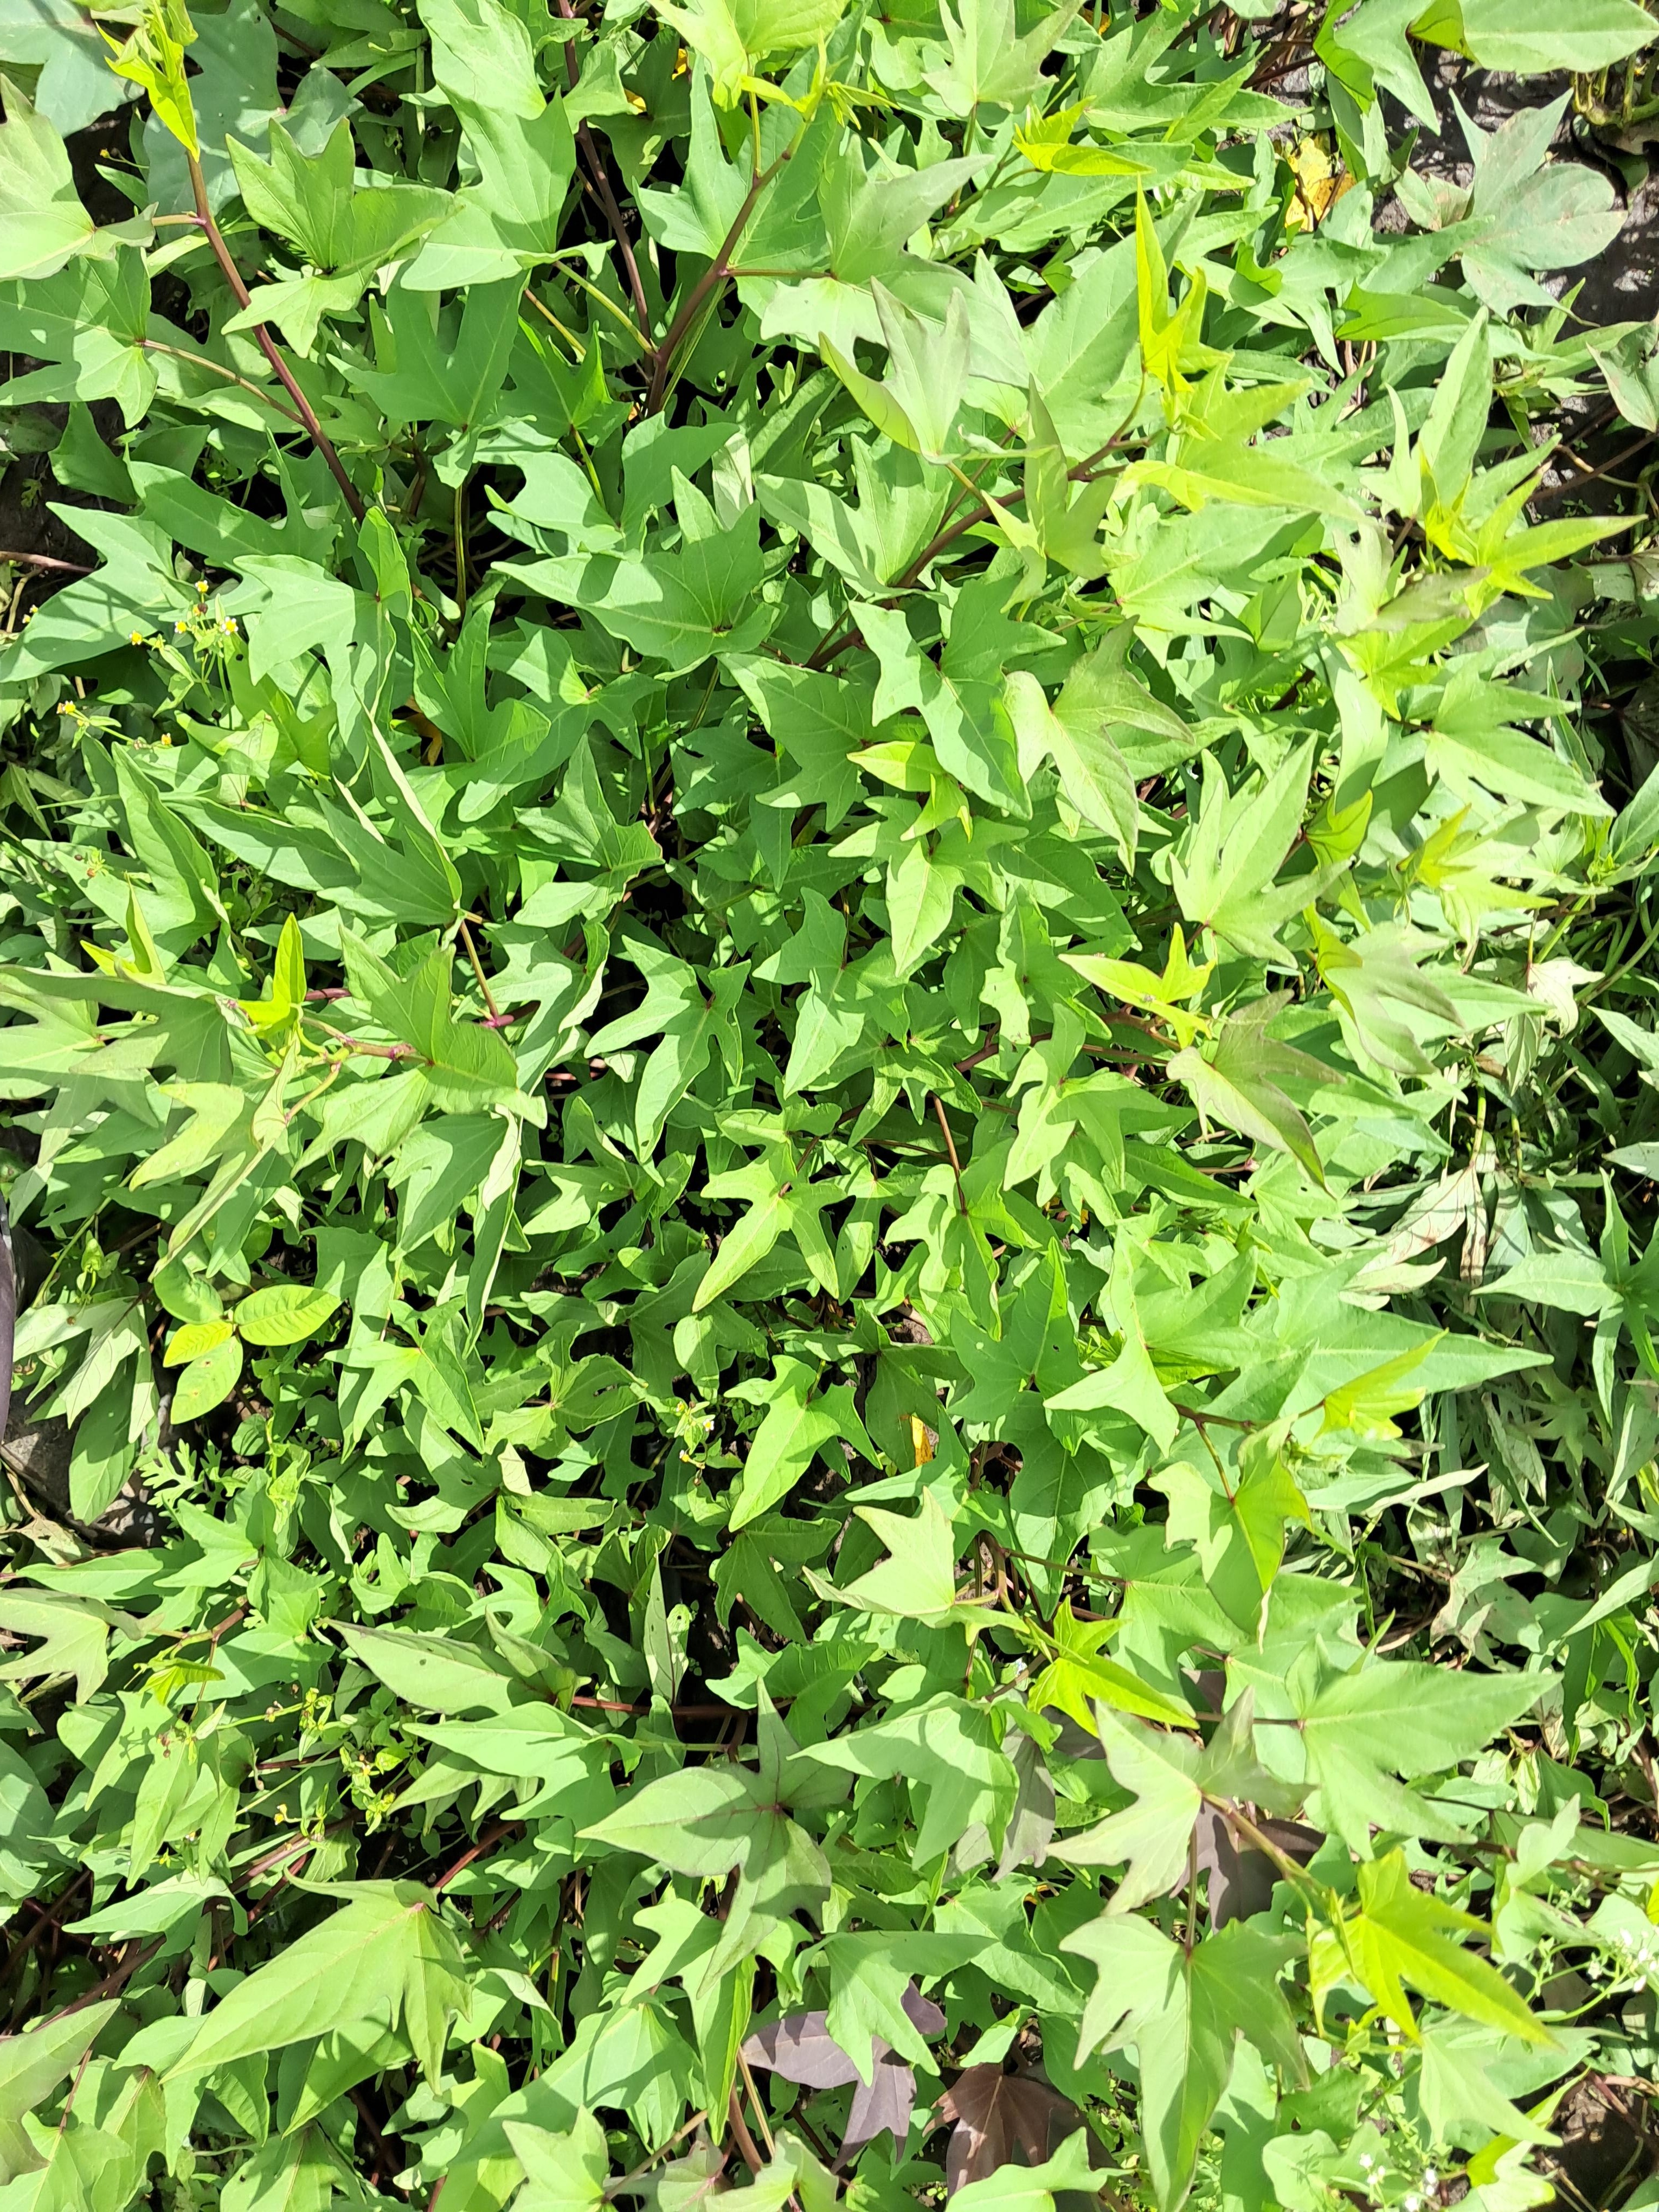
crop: sweet potato
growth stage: vegetative
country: Tanzania
